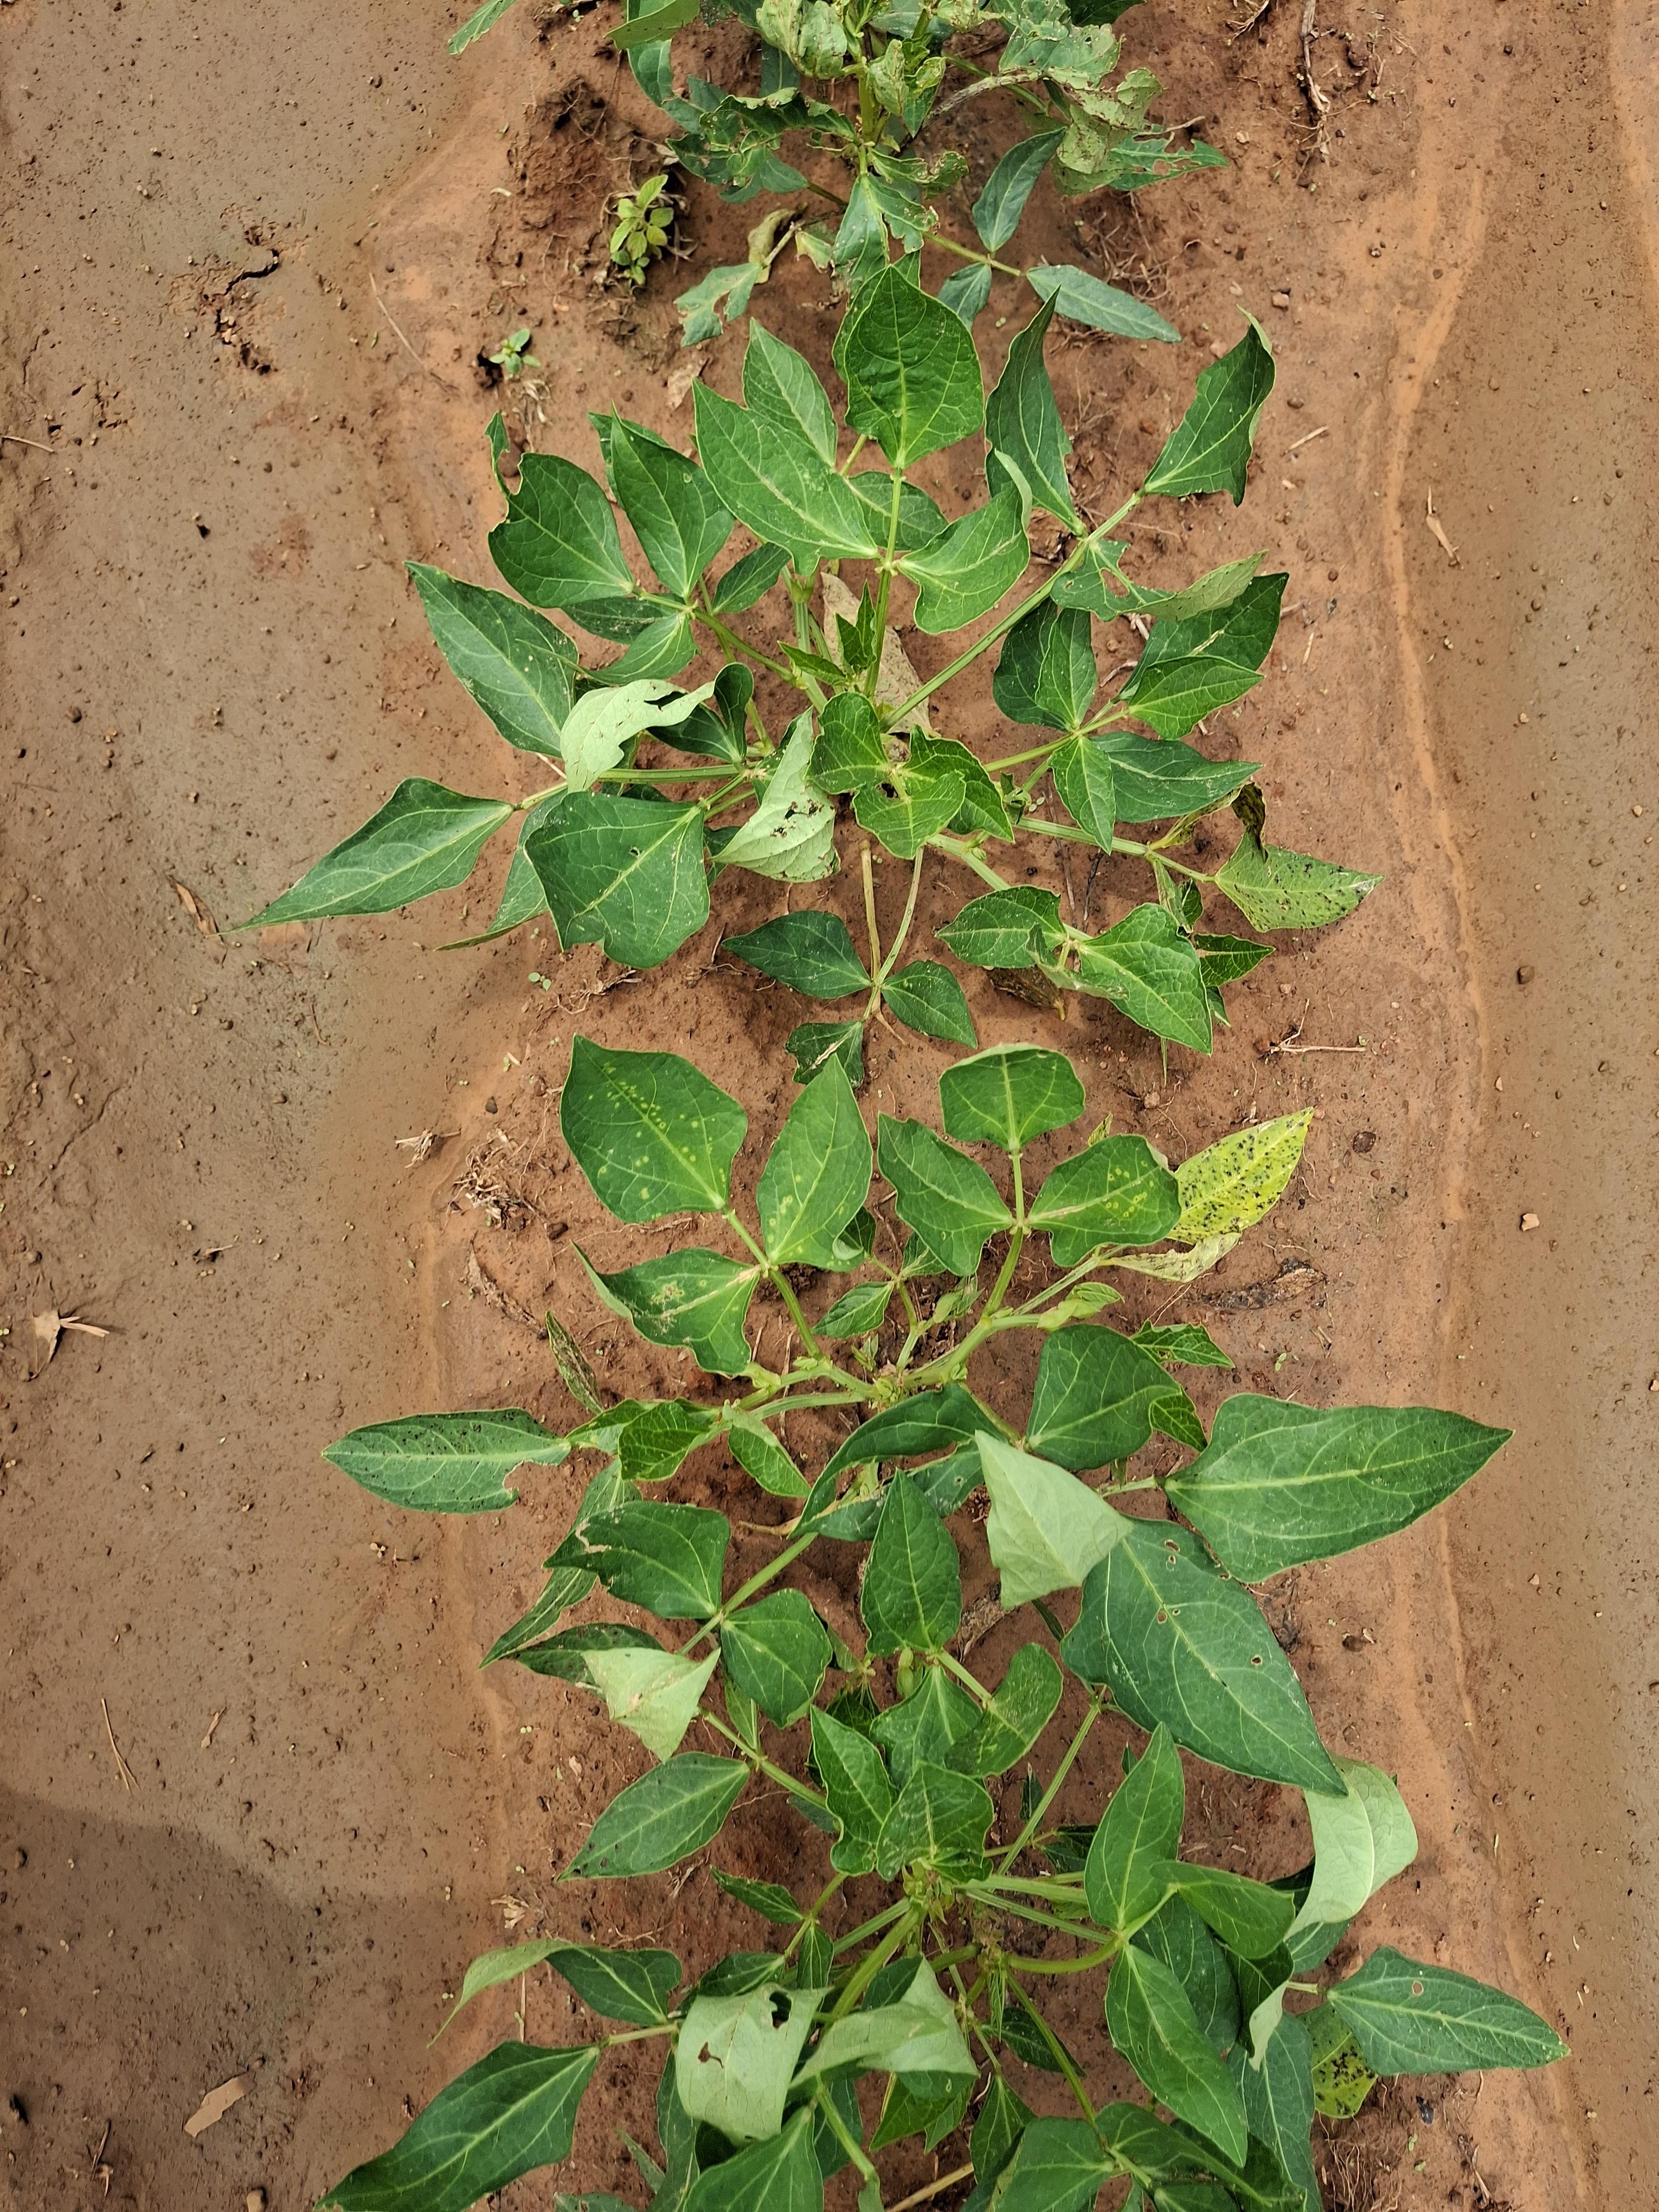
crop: cowpea
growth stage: vegetative
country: Nigeria
